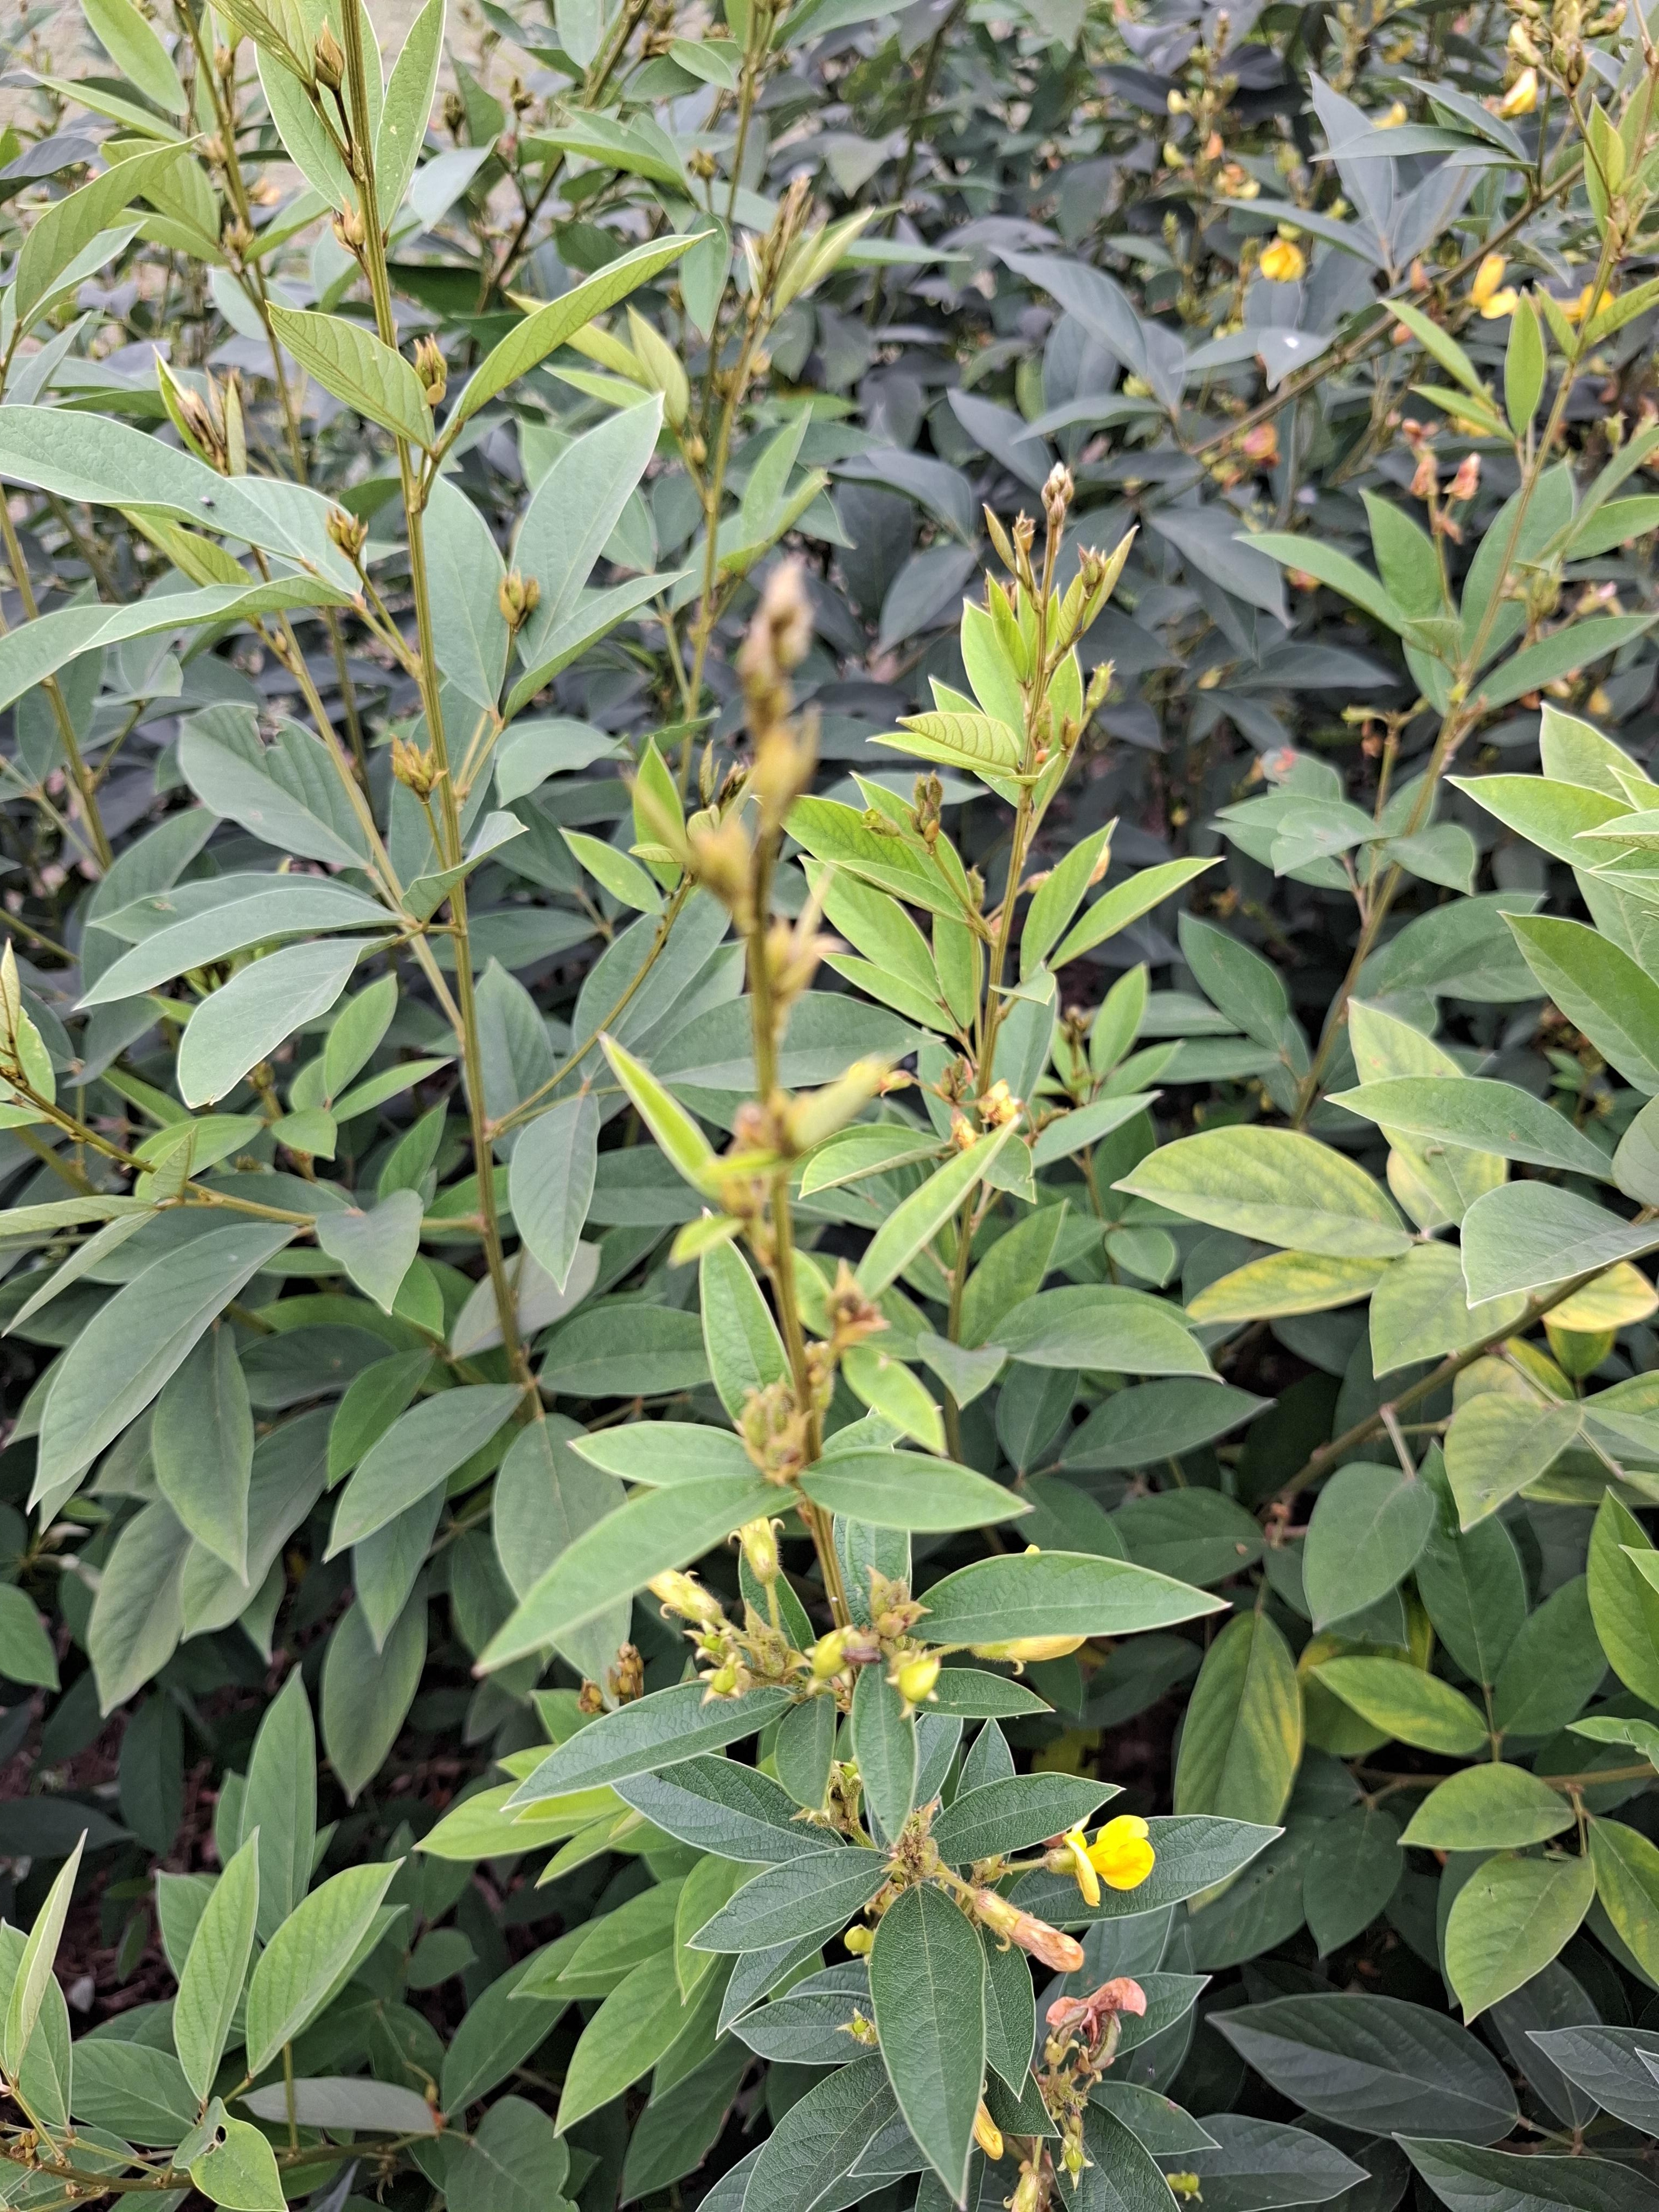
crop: sweet potato
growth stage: vegetative
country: Tanzania
